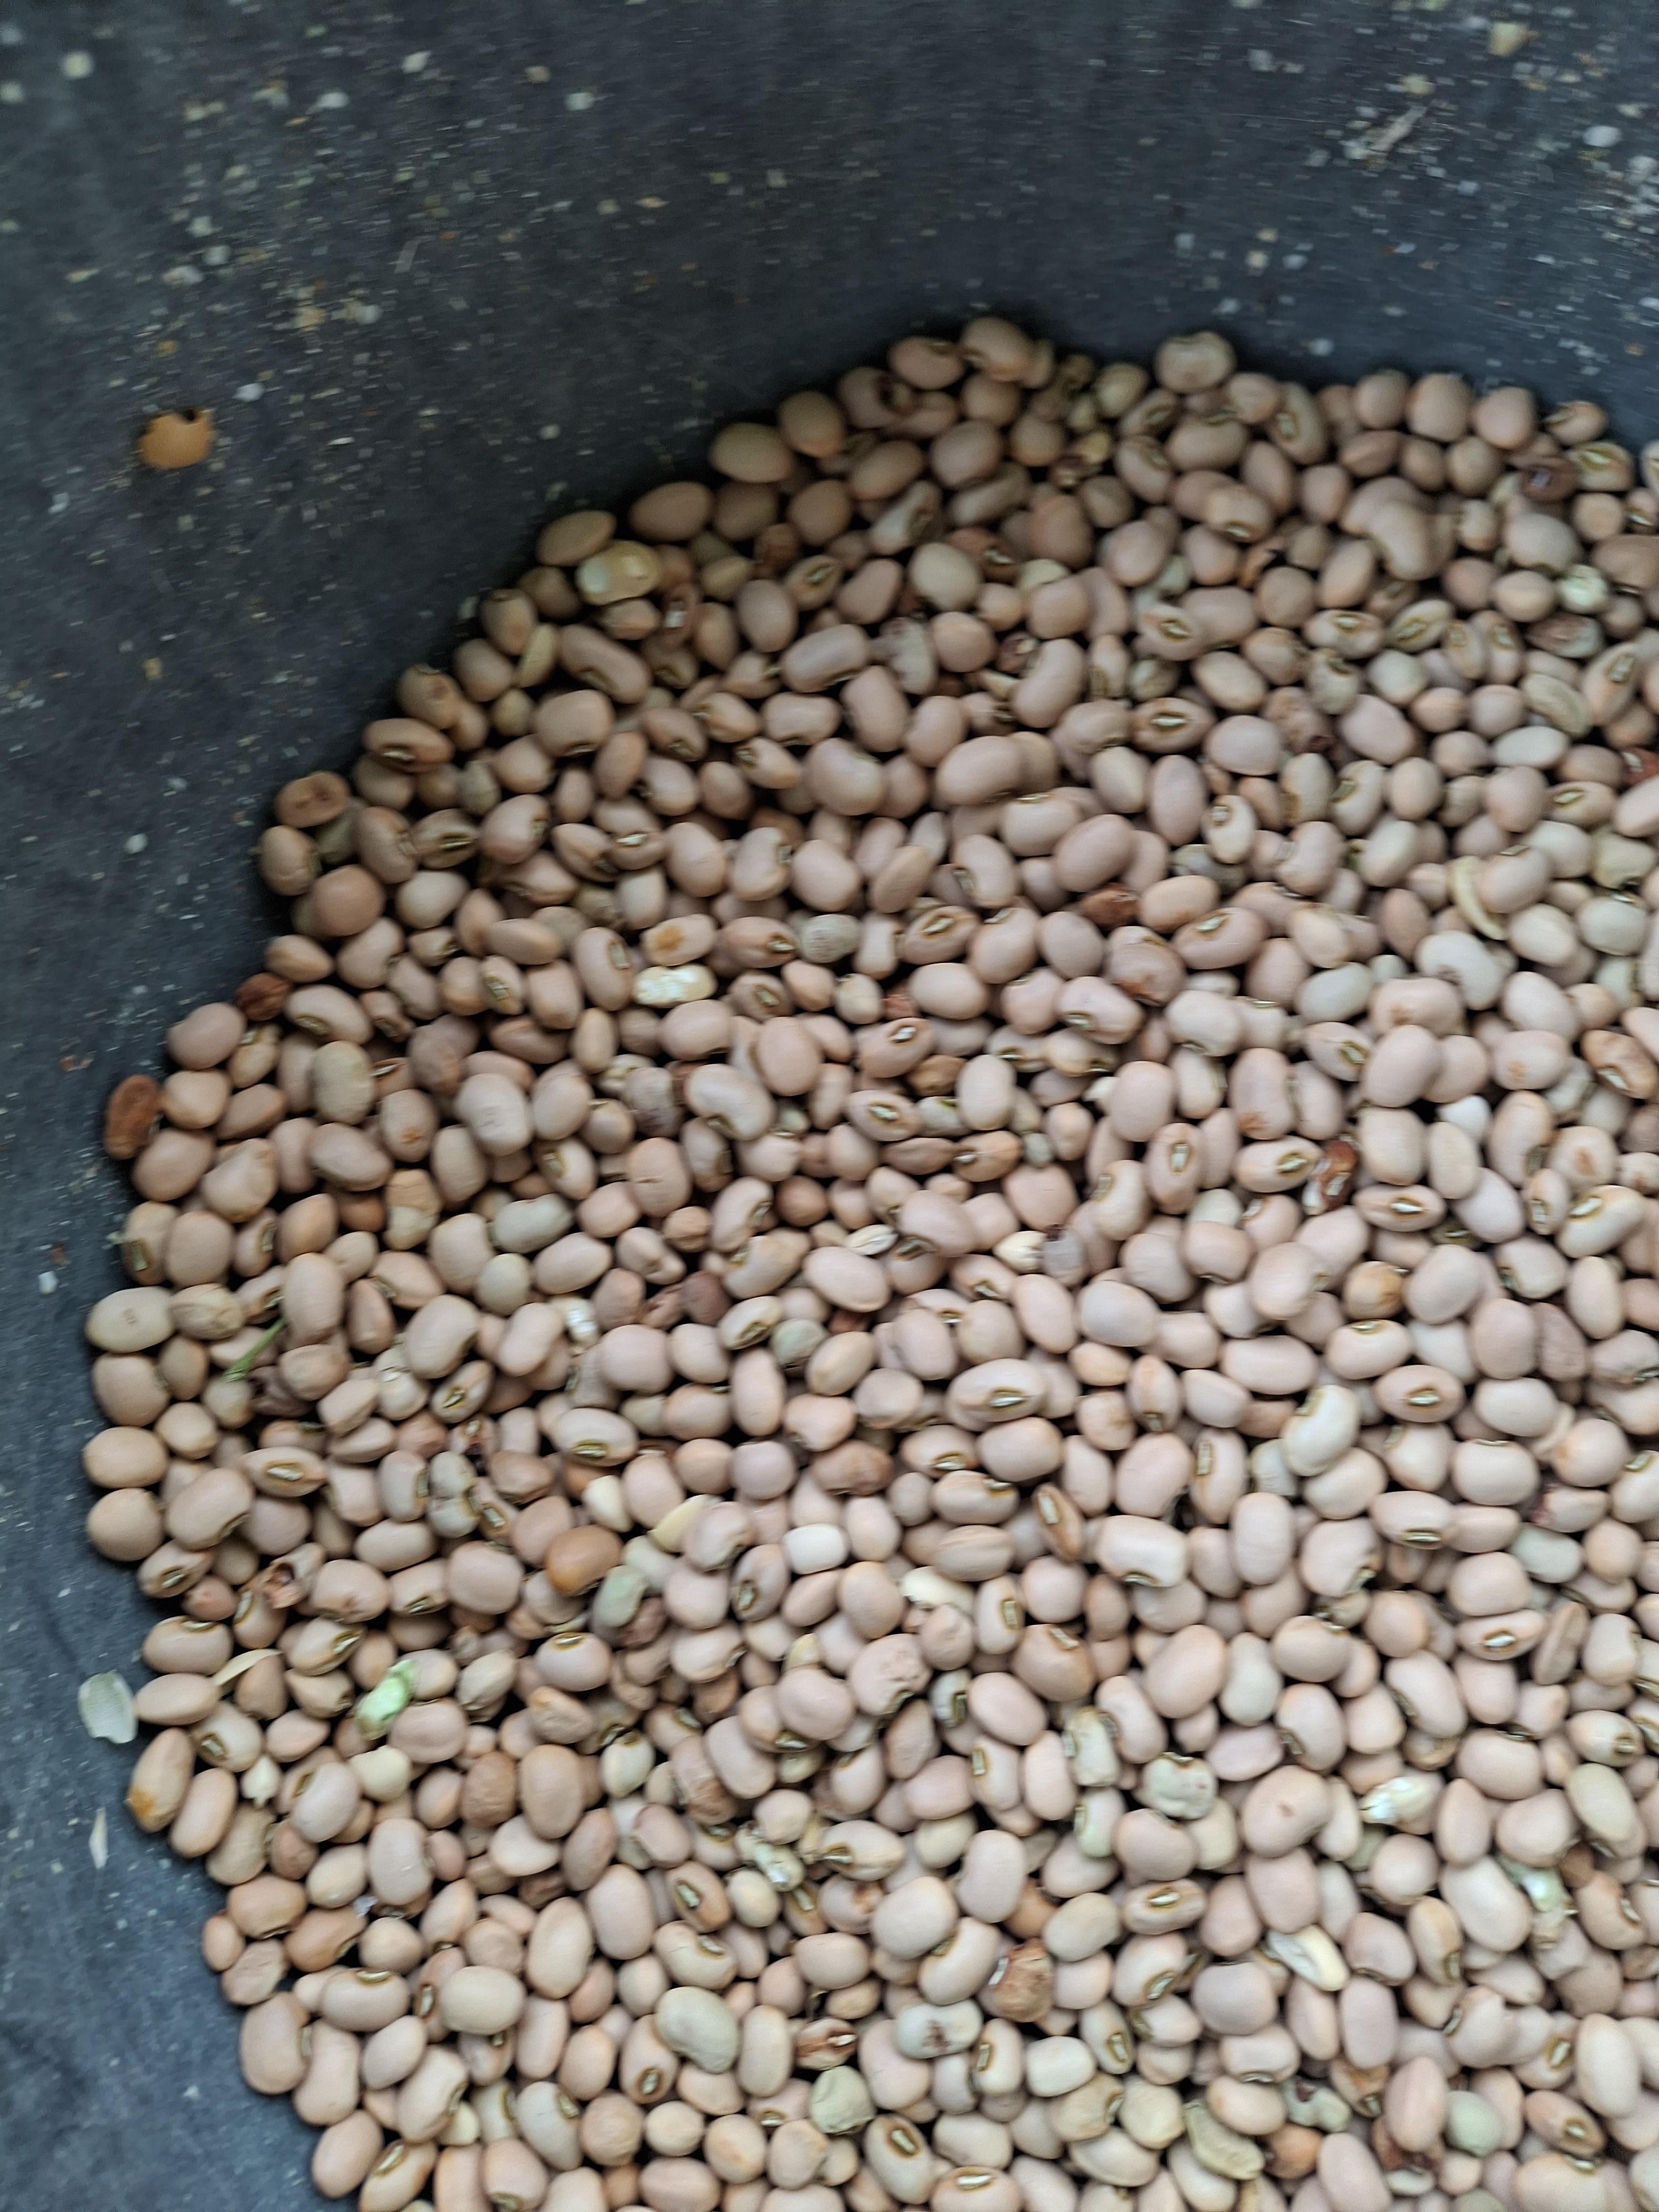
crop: cowpea
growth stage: harvest
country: Nigeria
